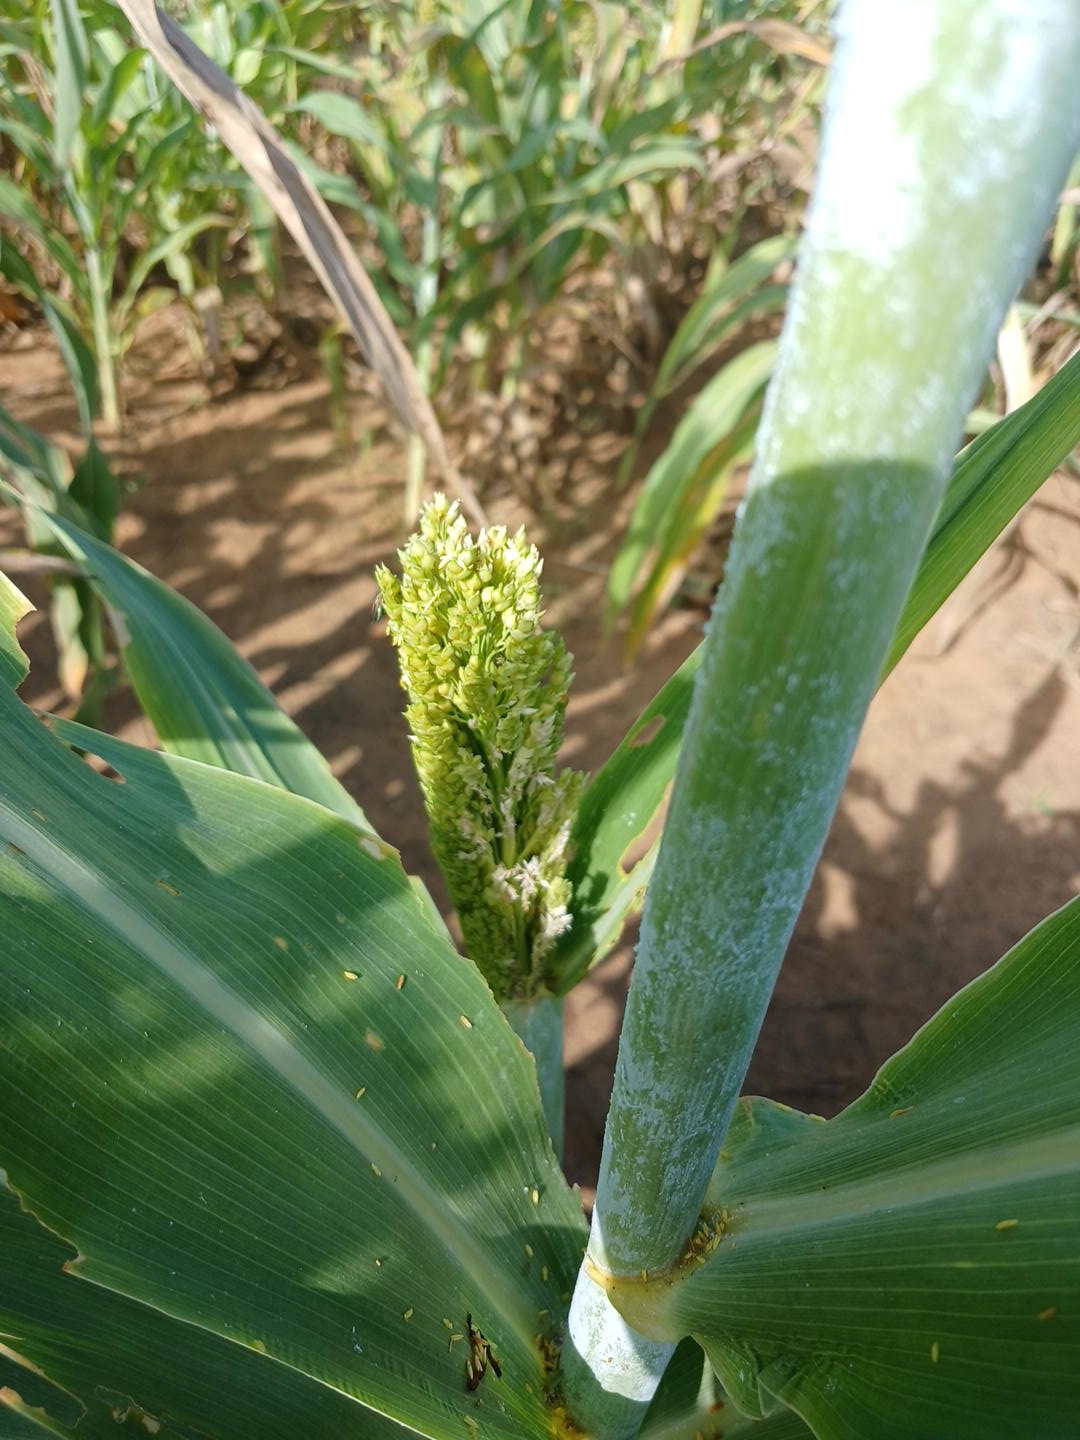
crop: sorghum
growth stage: flowering
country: Senegal
